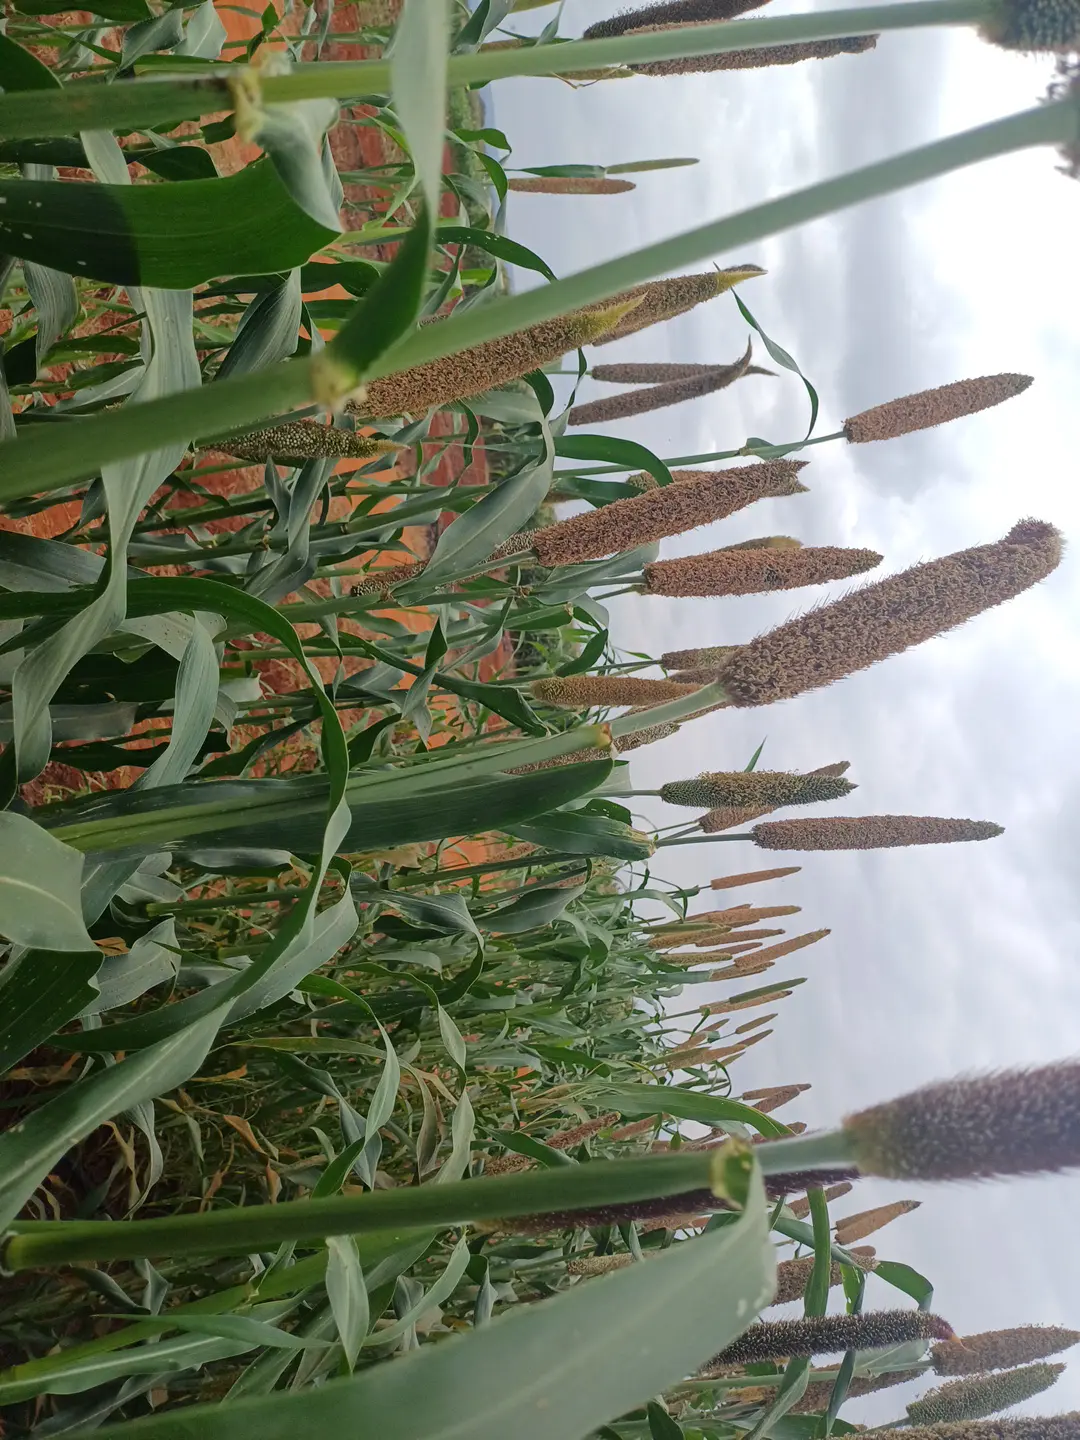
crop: pearl millet
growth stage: filling grain
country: Kenya
